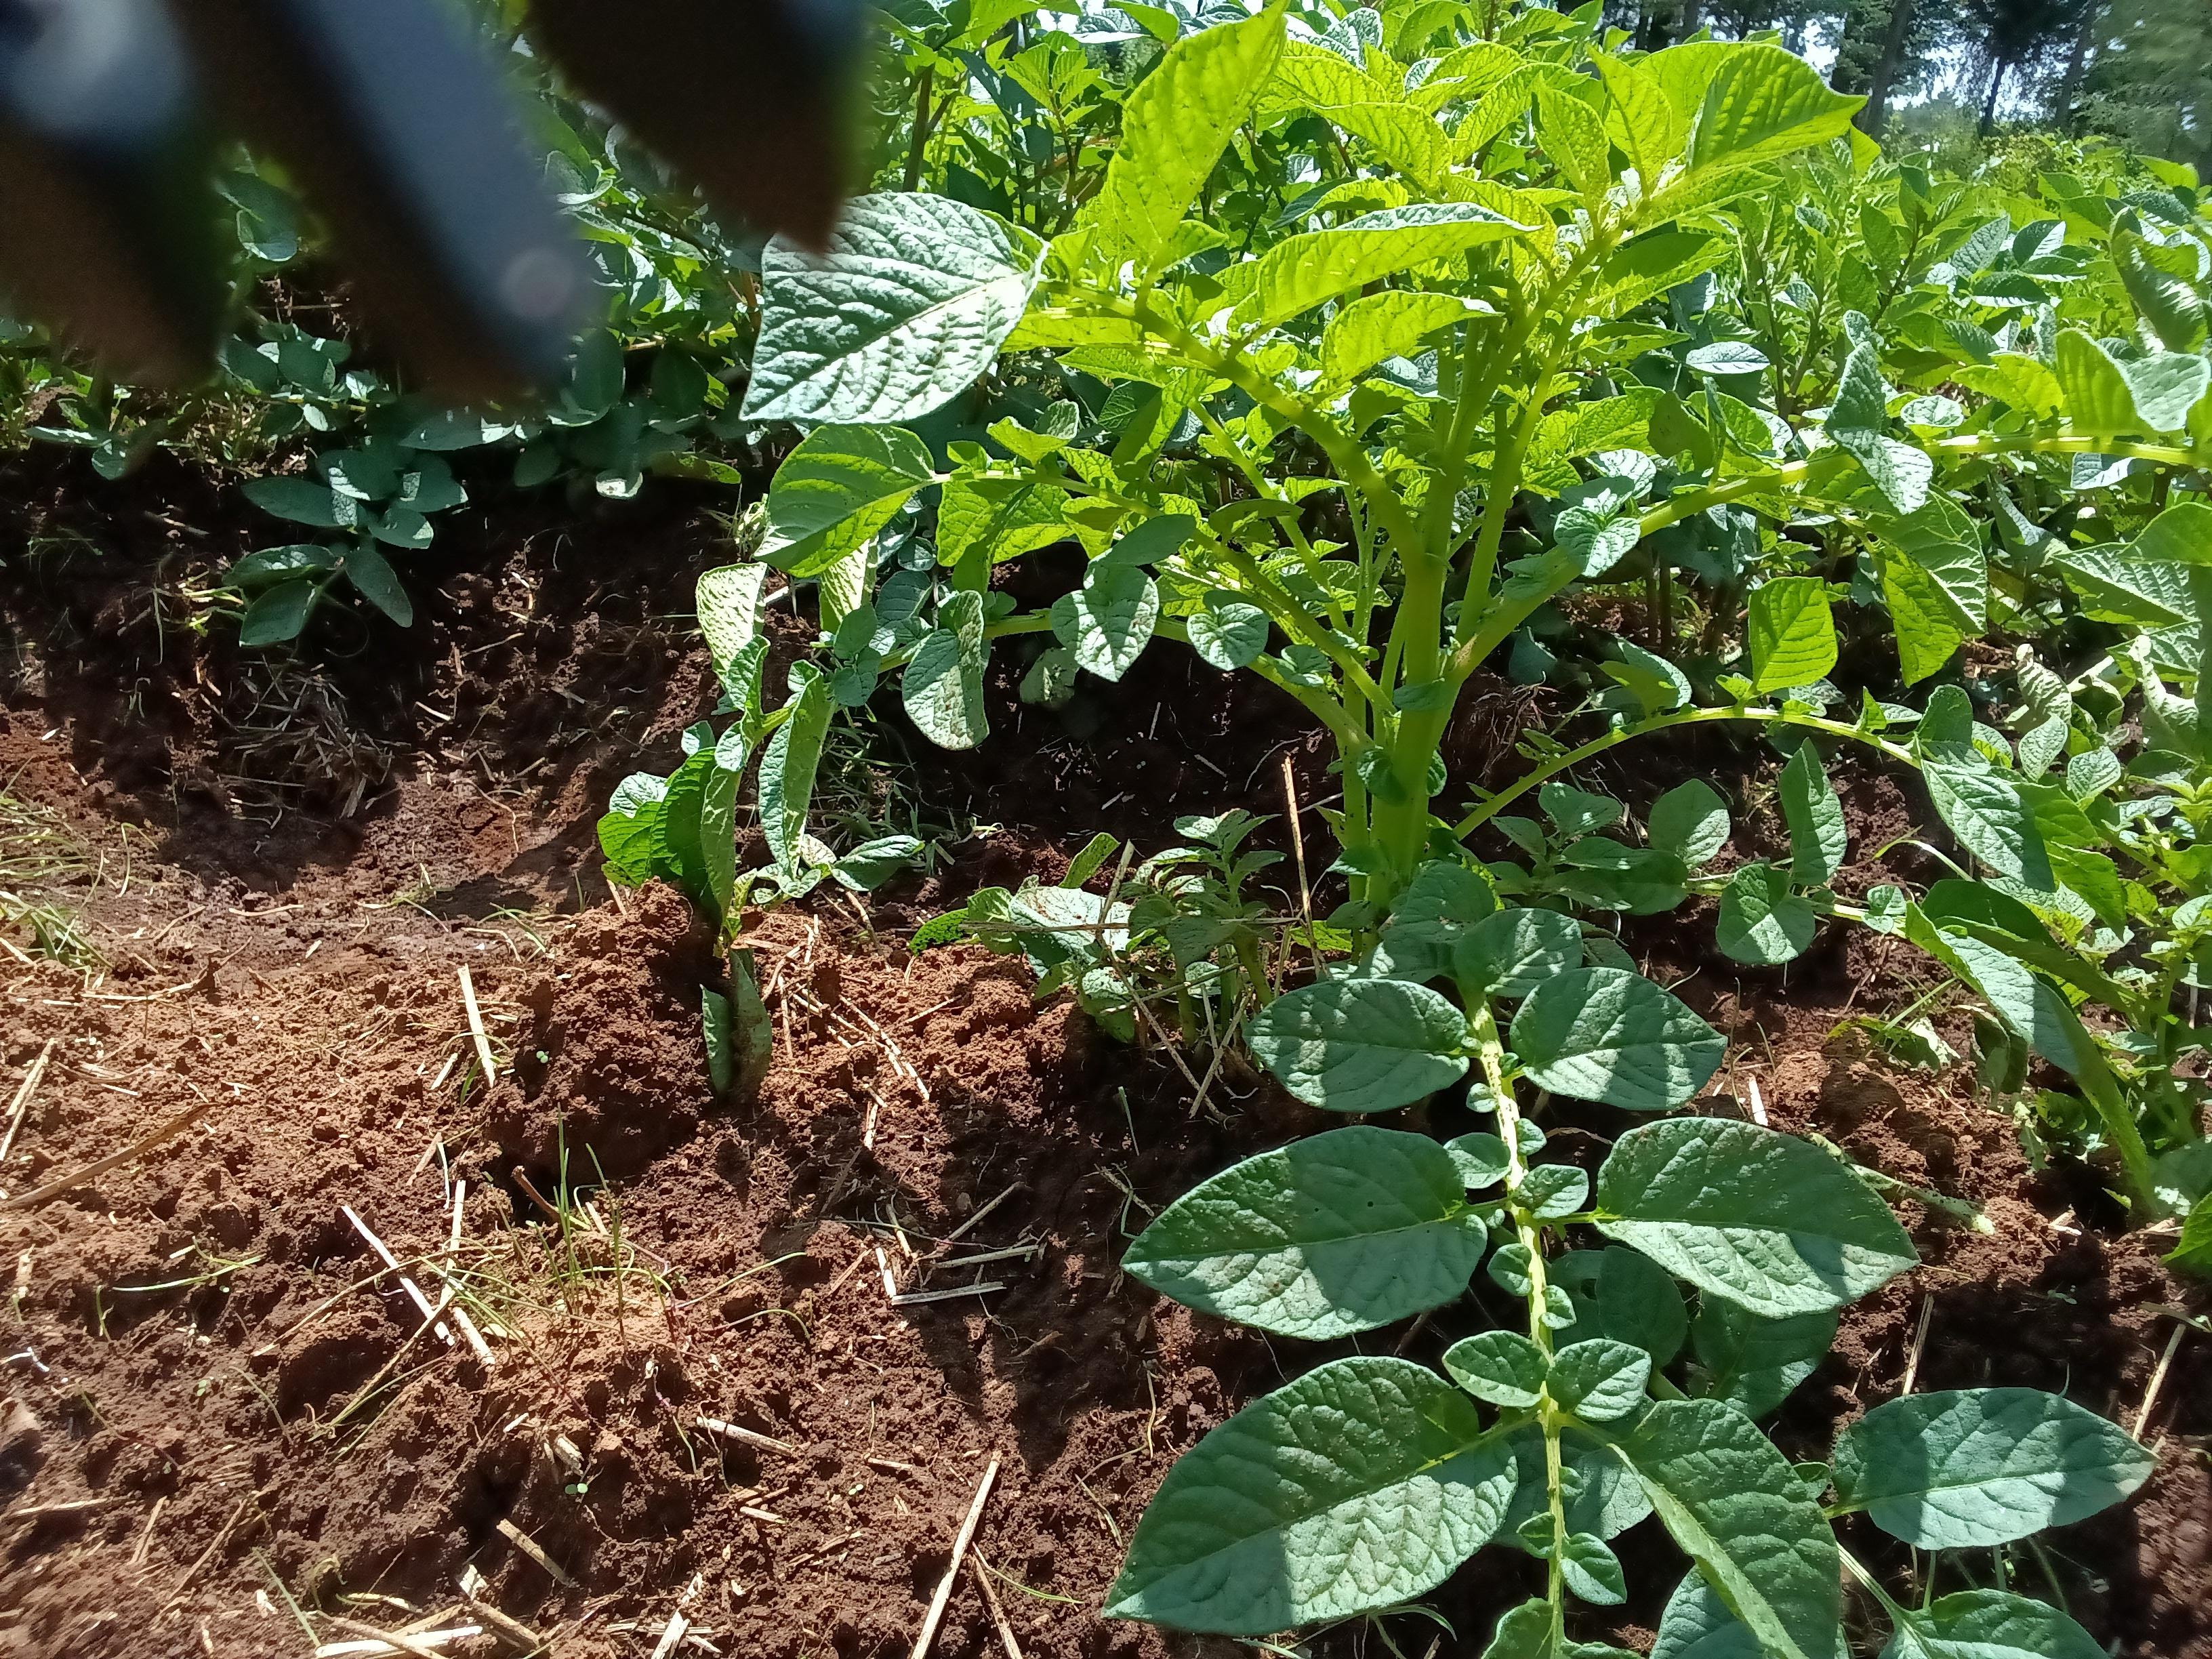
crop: potato
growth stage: vegetative
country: Kenya
